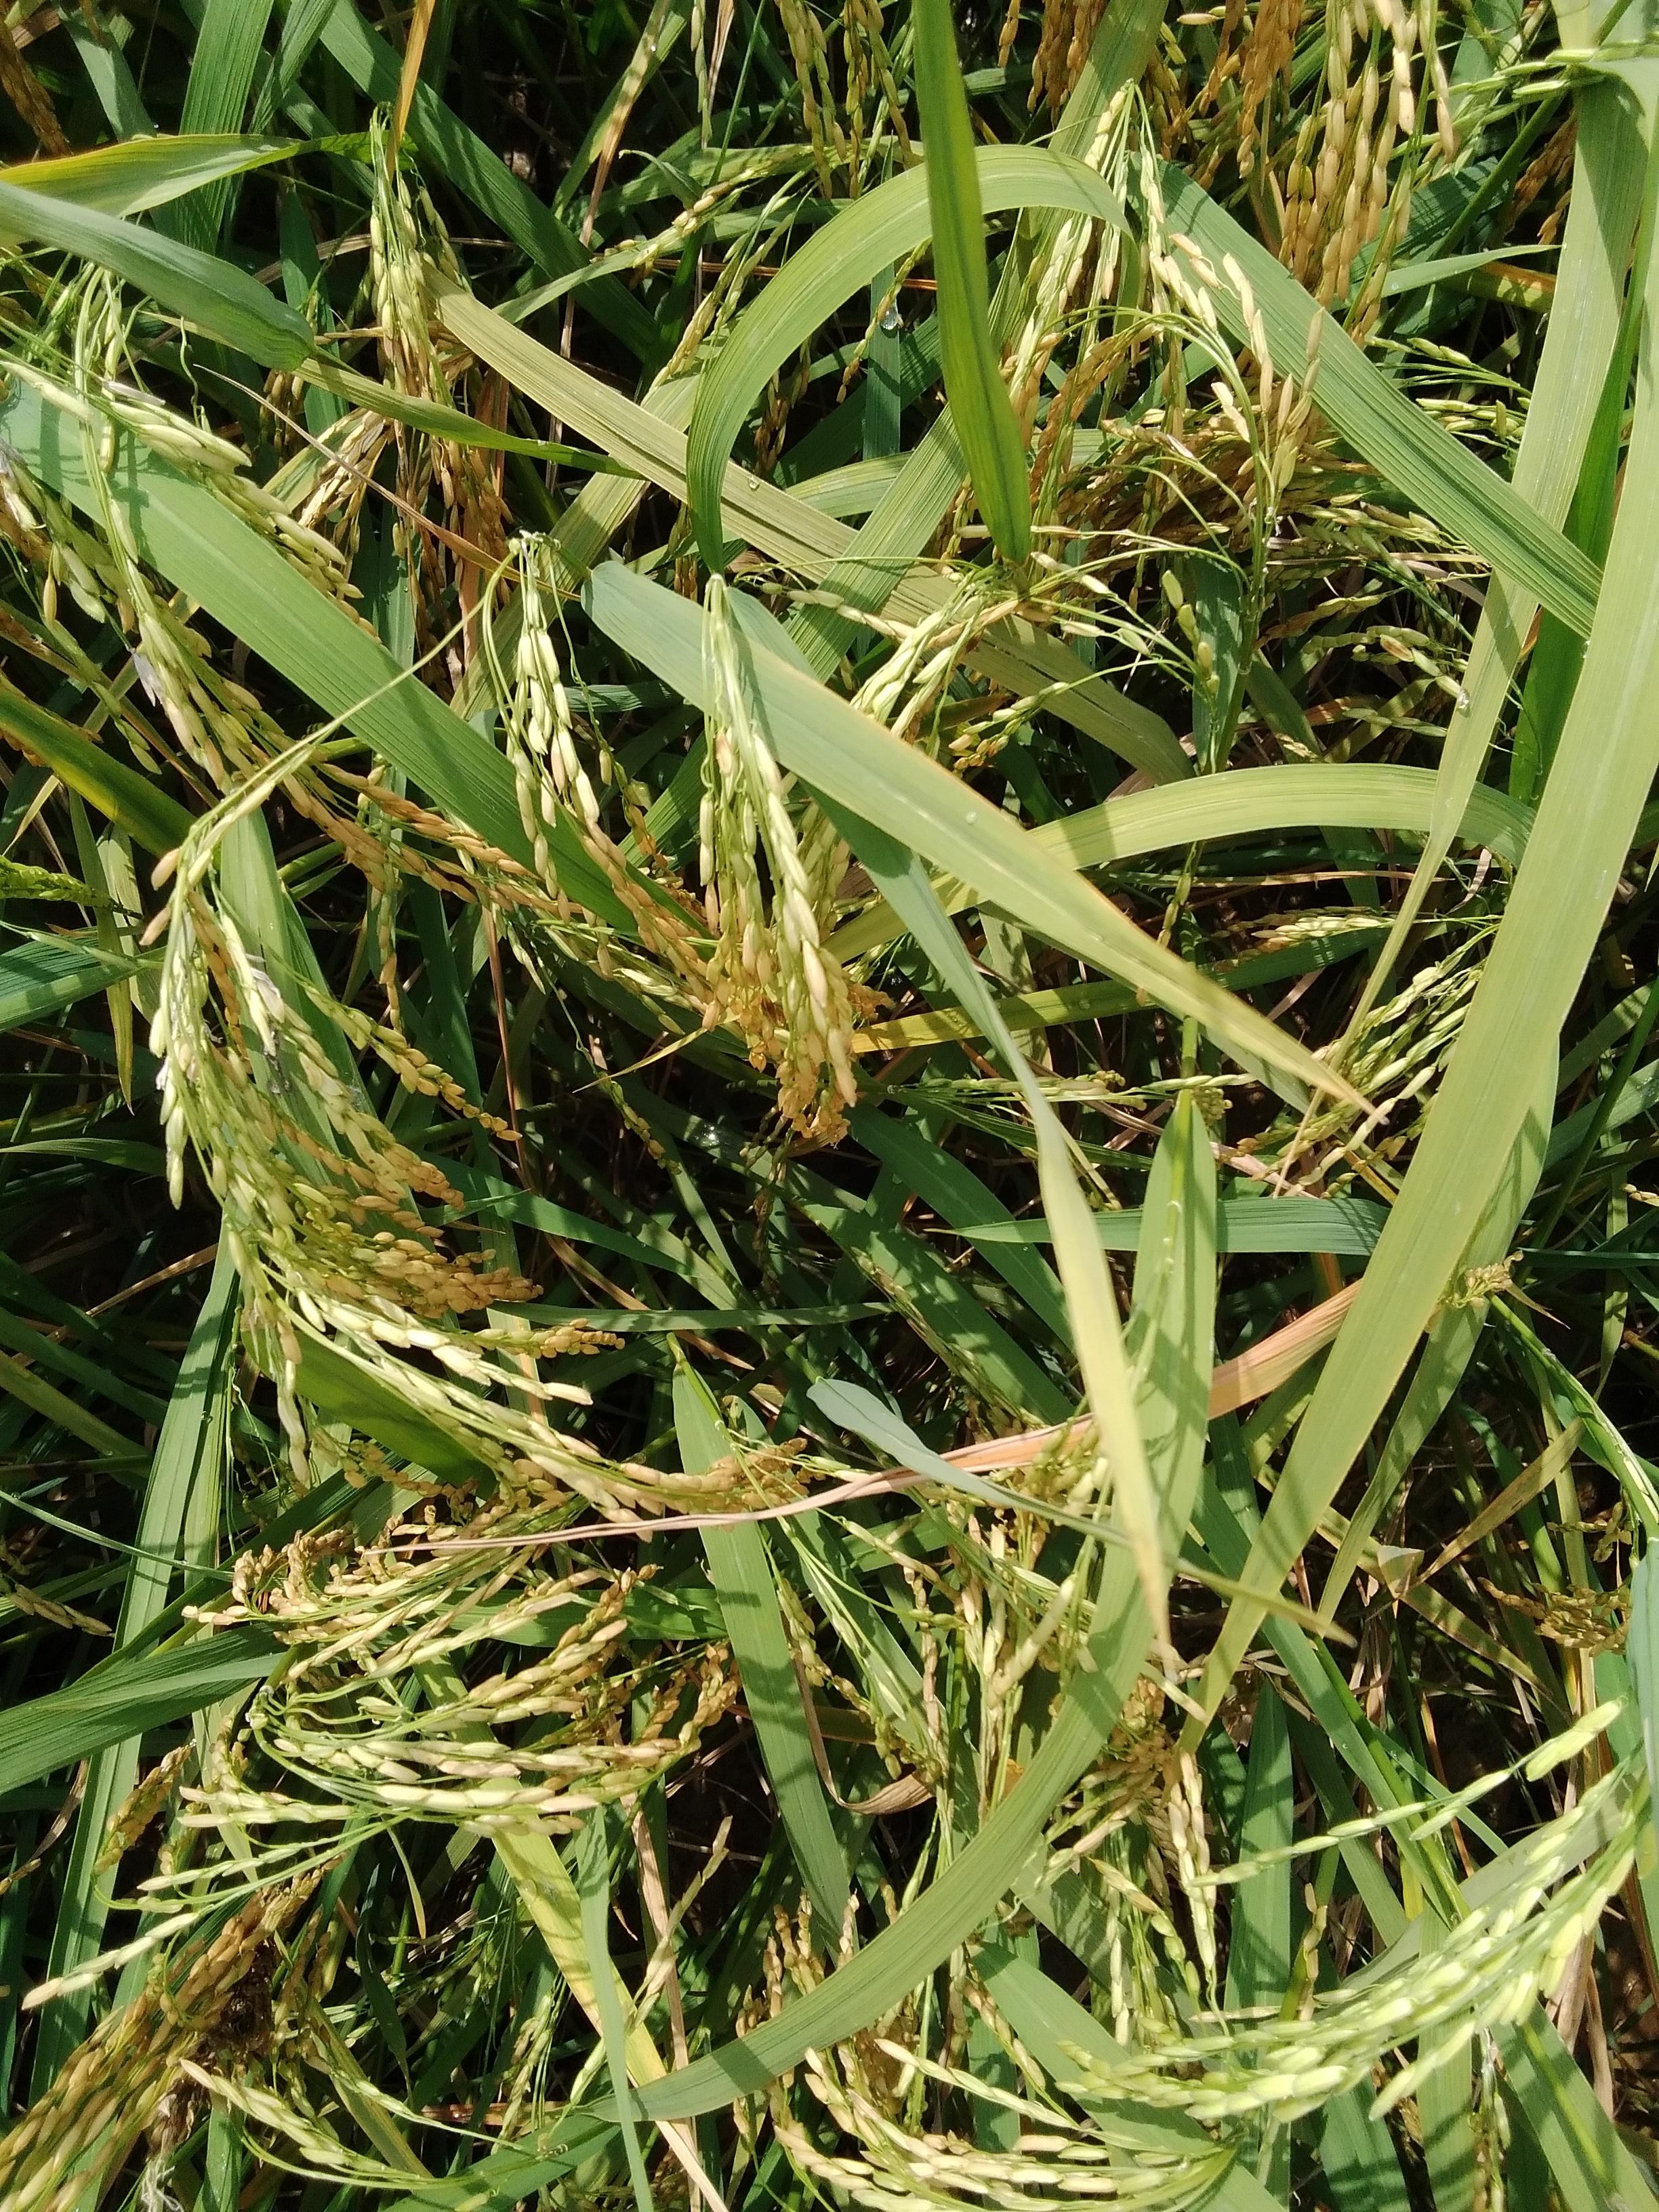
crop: rice
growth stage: ripening
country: Nigeria
